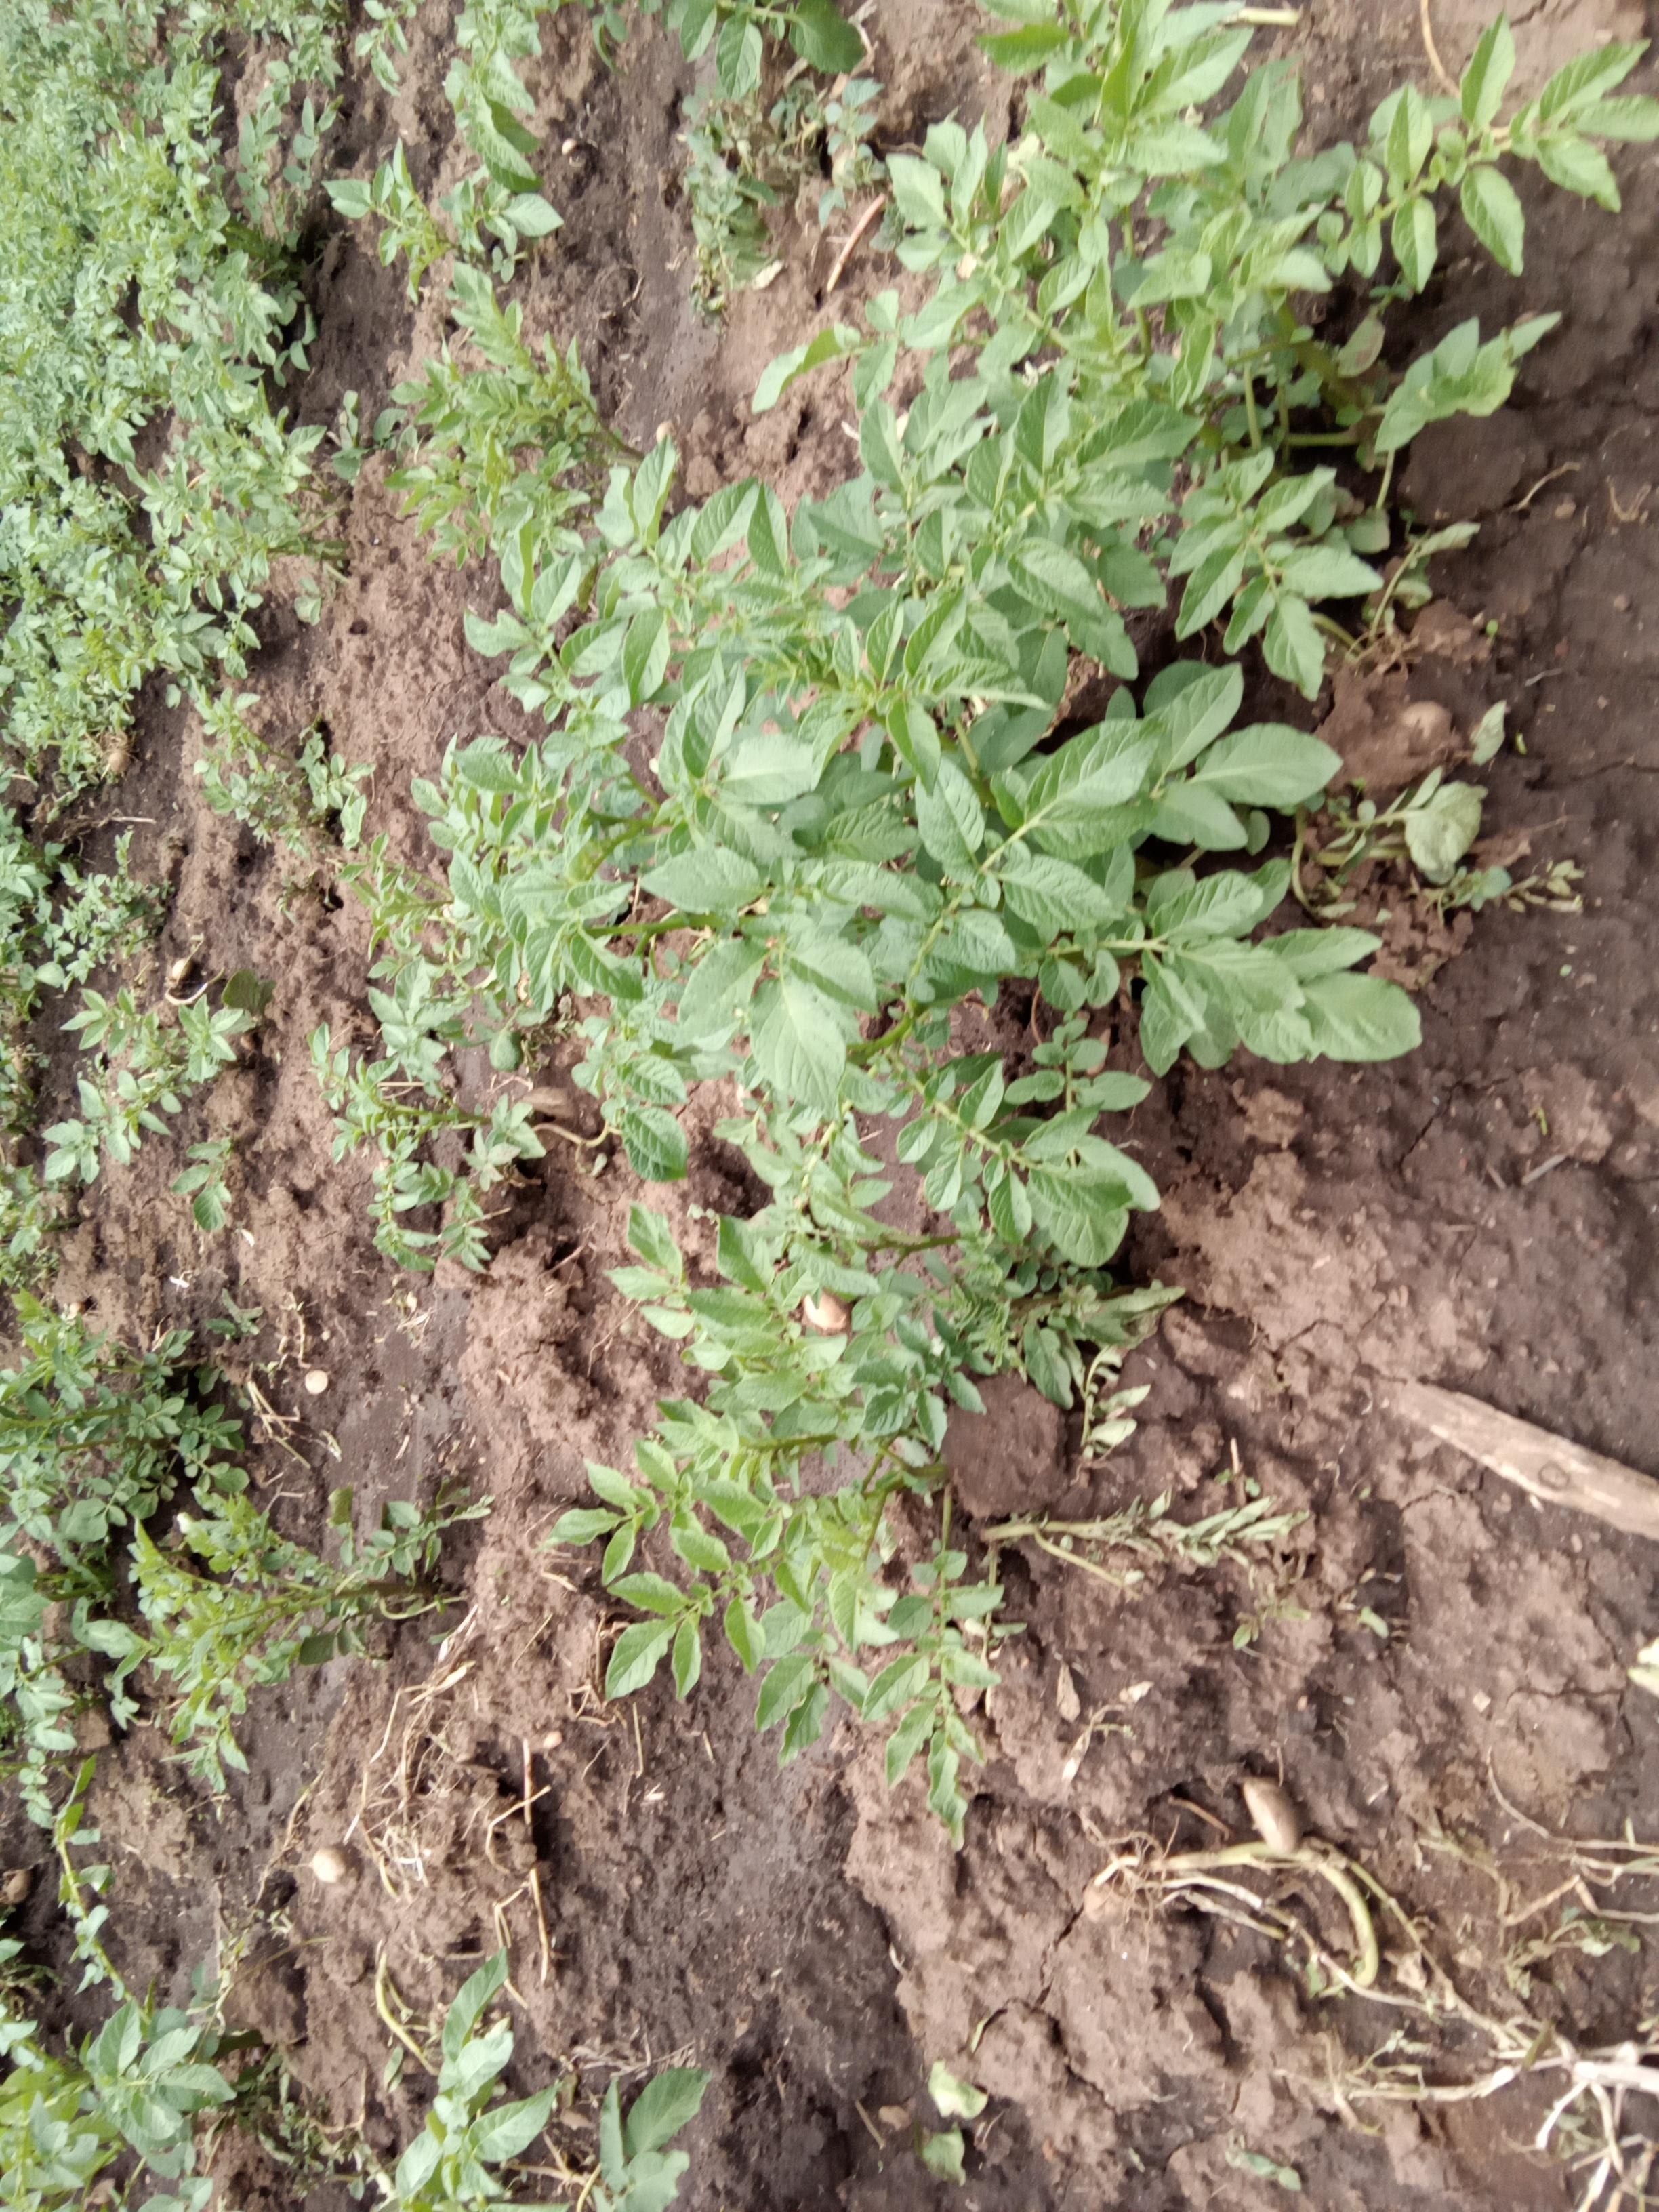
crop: potato
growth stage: vegetative
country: Kenya
